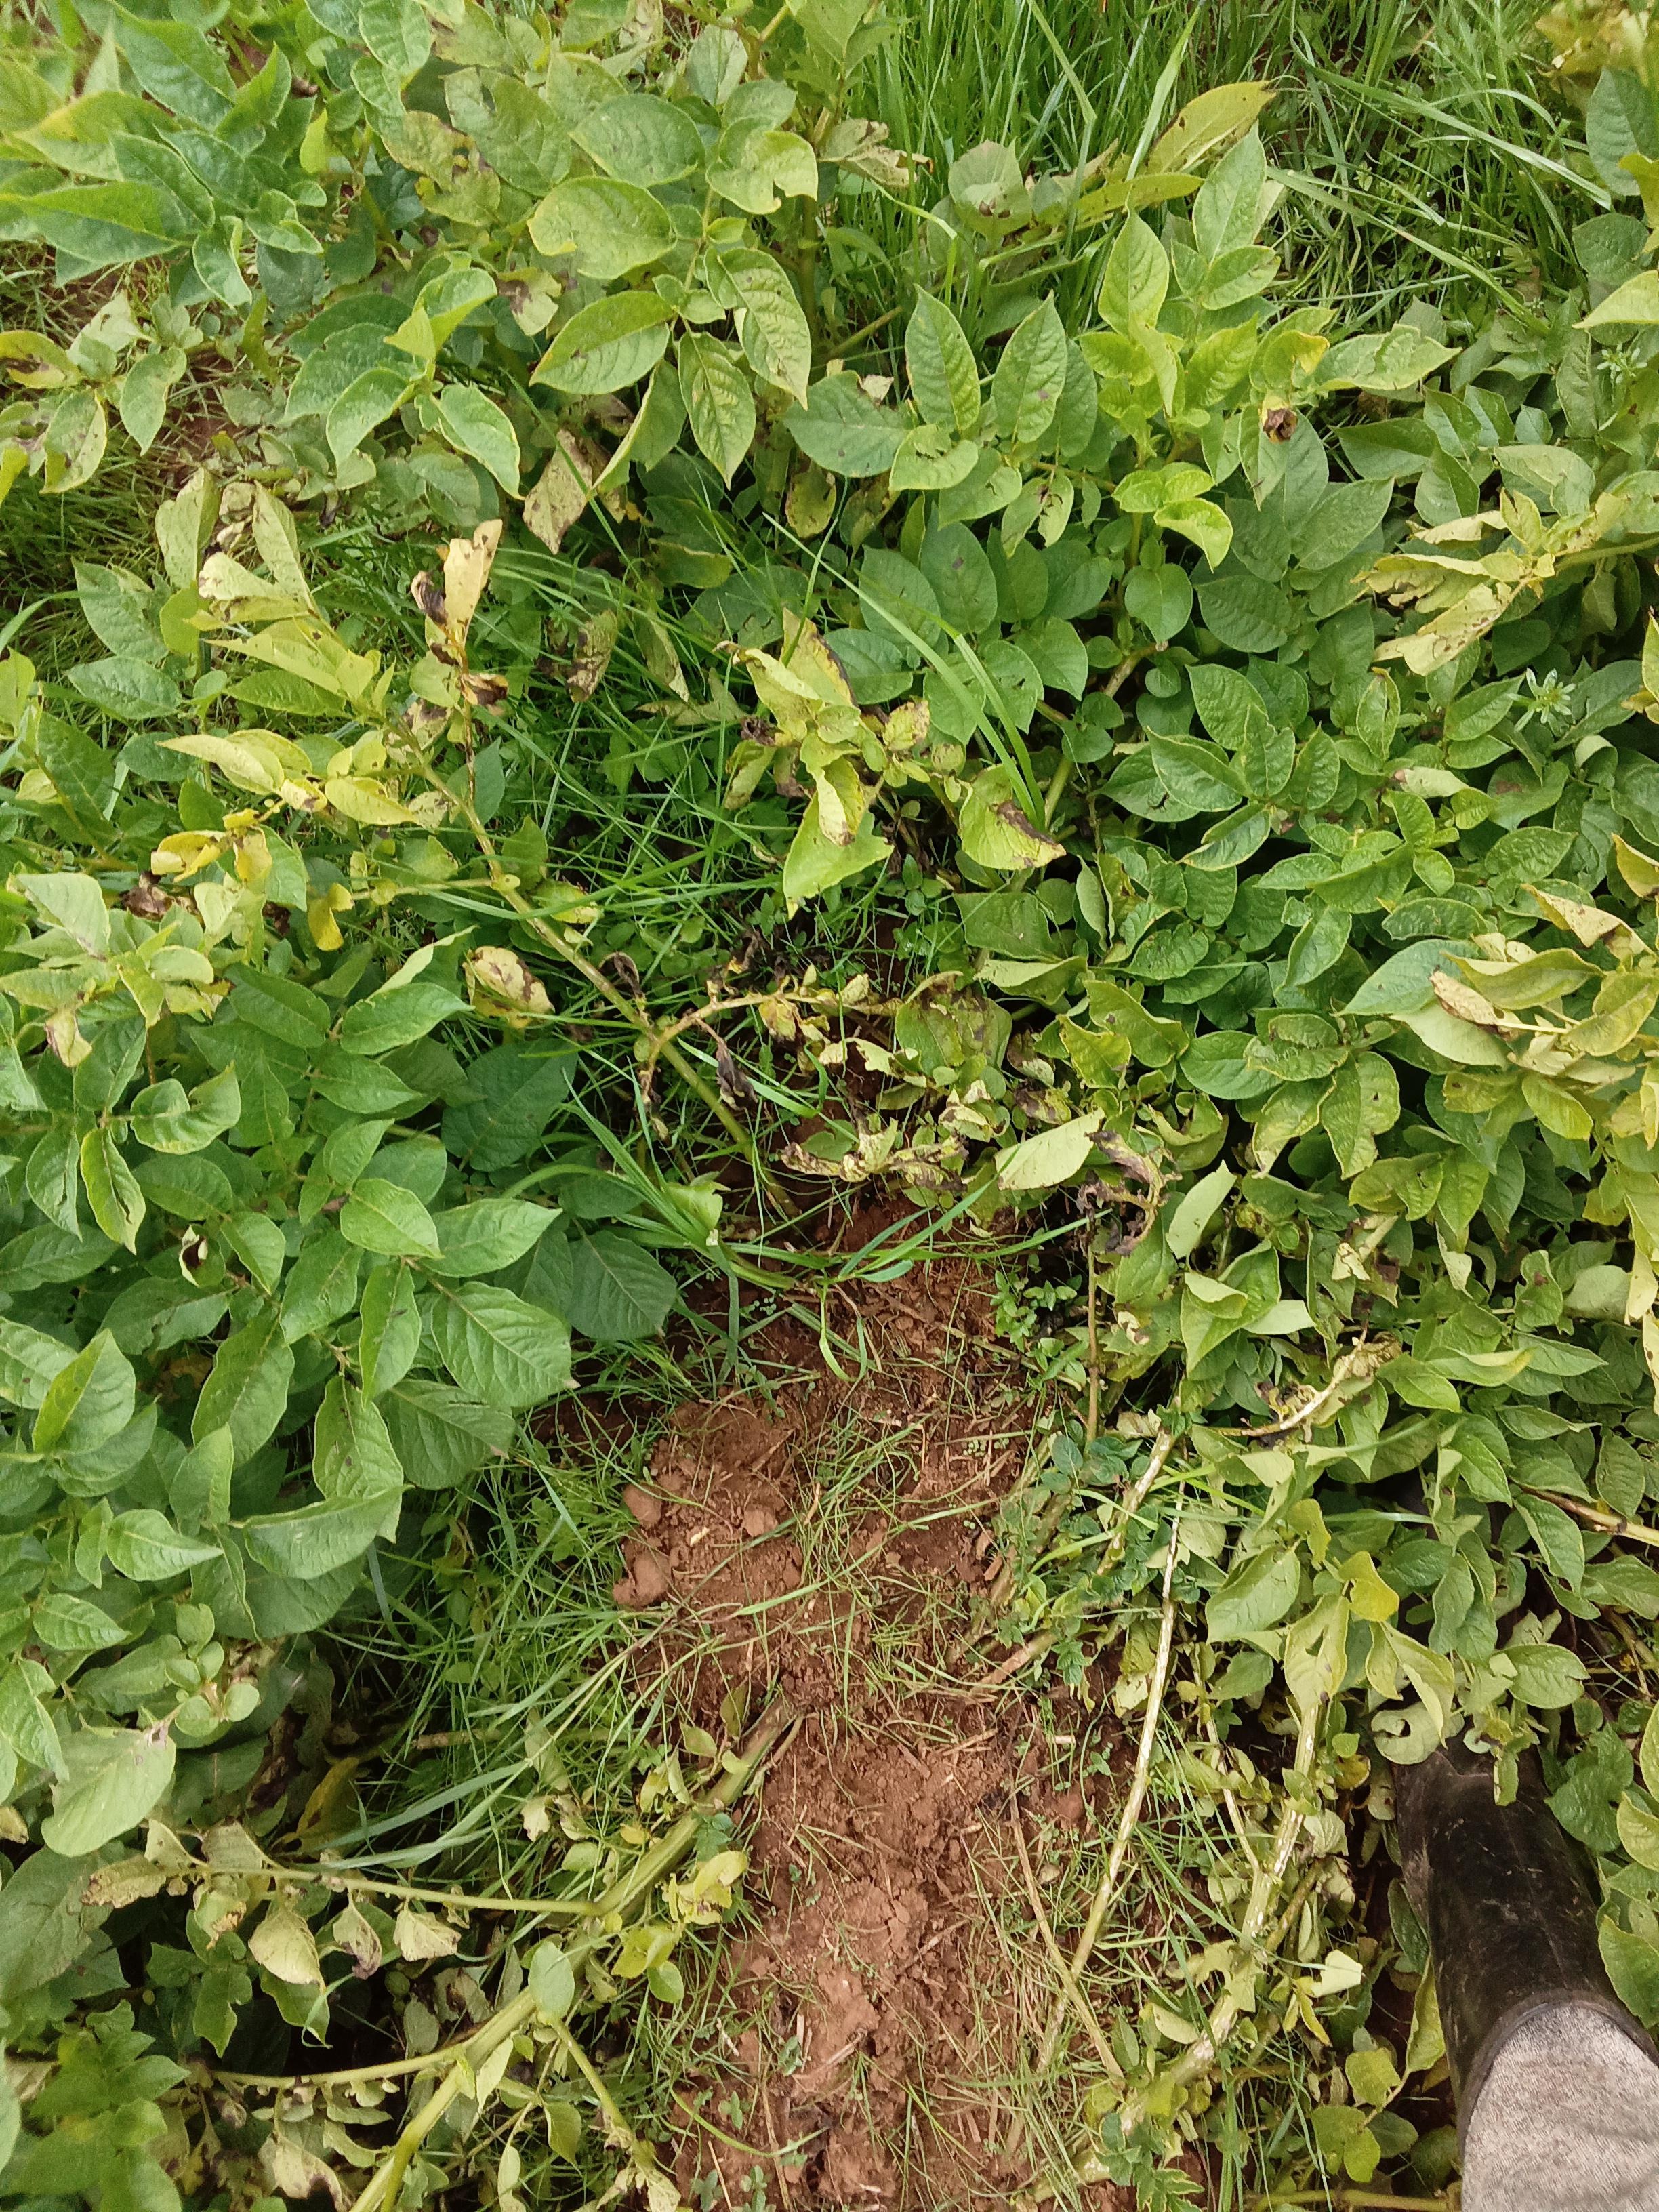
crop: potato
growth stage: harvest maturity
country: Kenya
